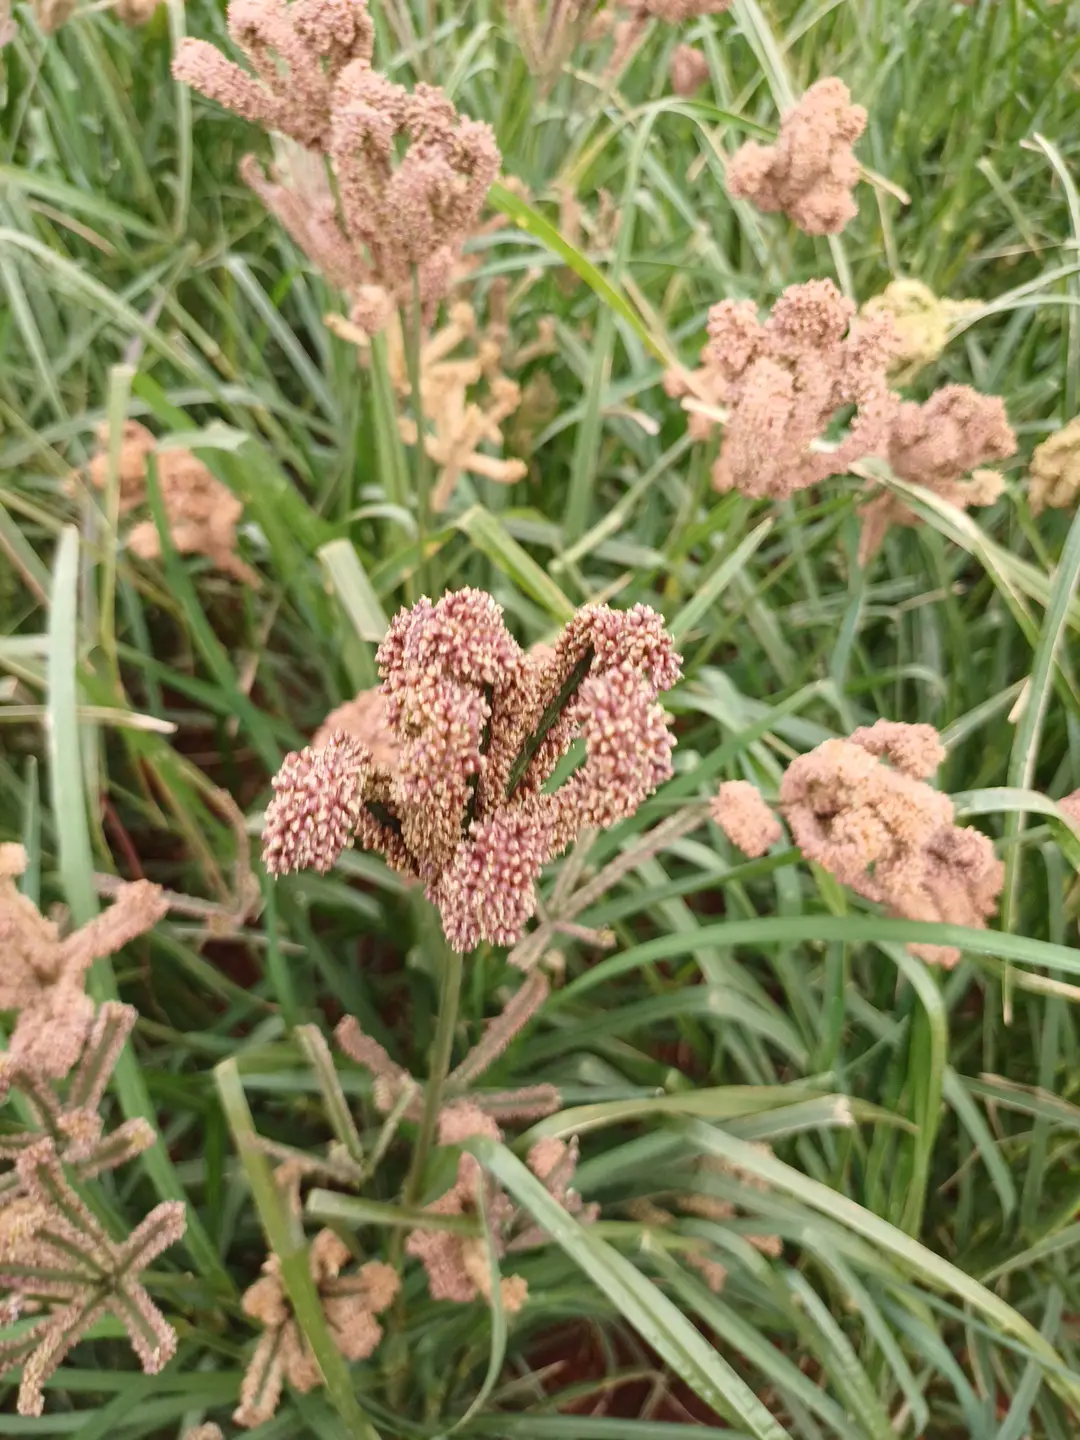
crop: finger millet
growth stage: filling grain
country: Kenya
